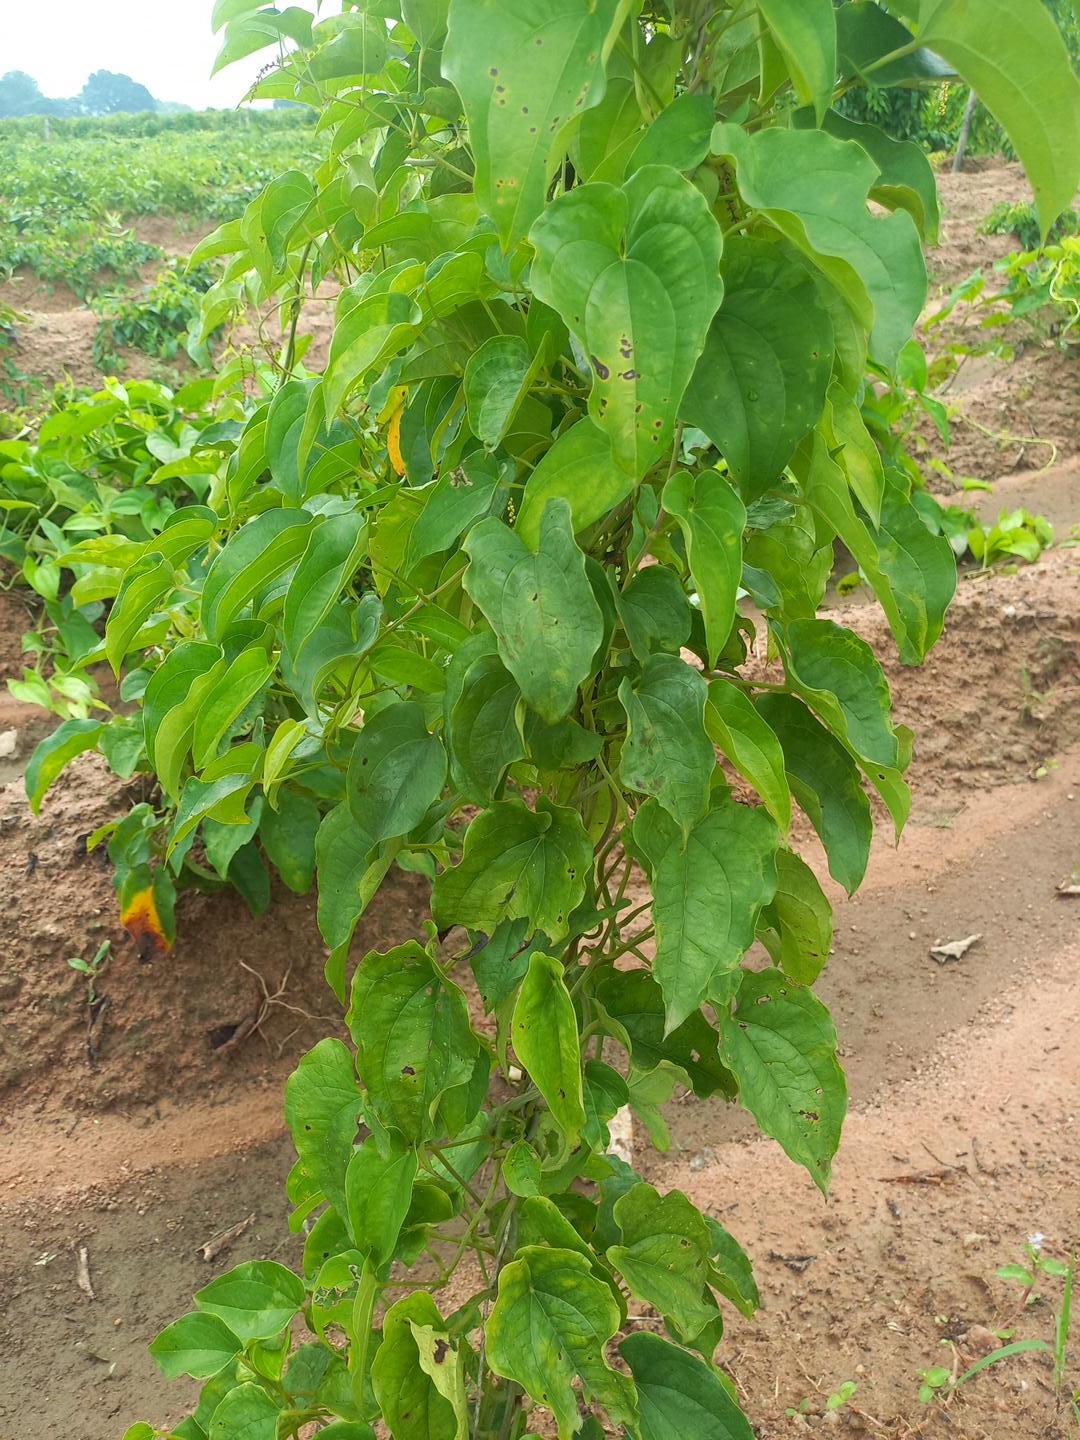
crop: yam
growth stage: vegetative
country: Nigeria
